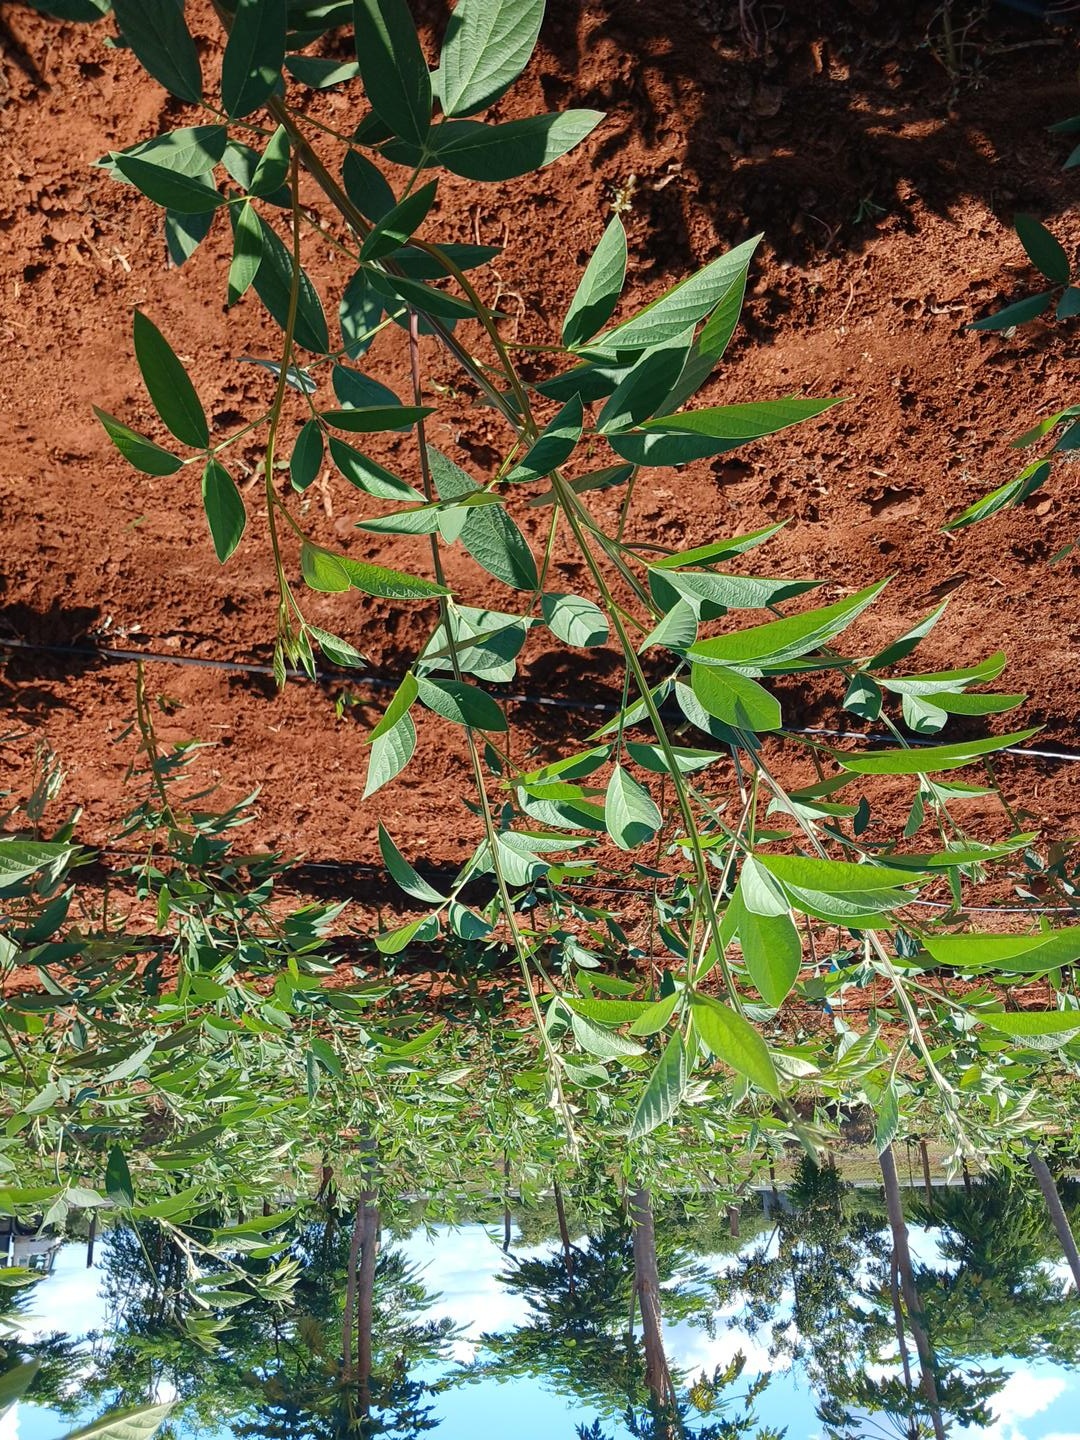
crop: pigeonpea
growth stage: vegetative
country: Kenya
